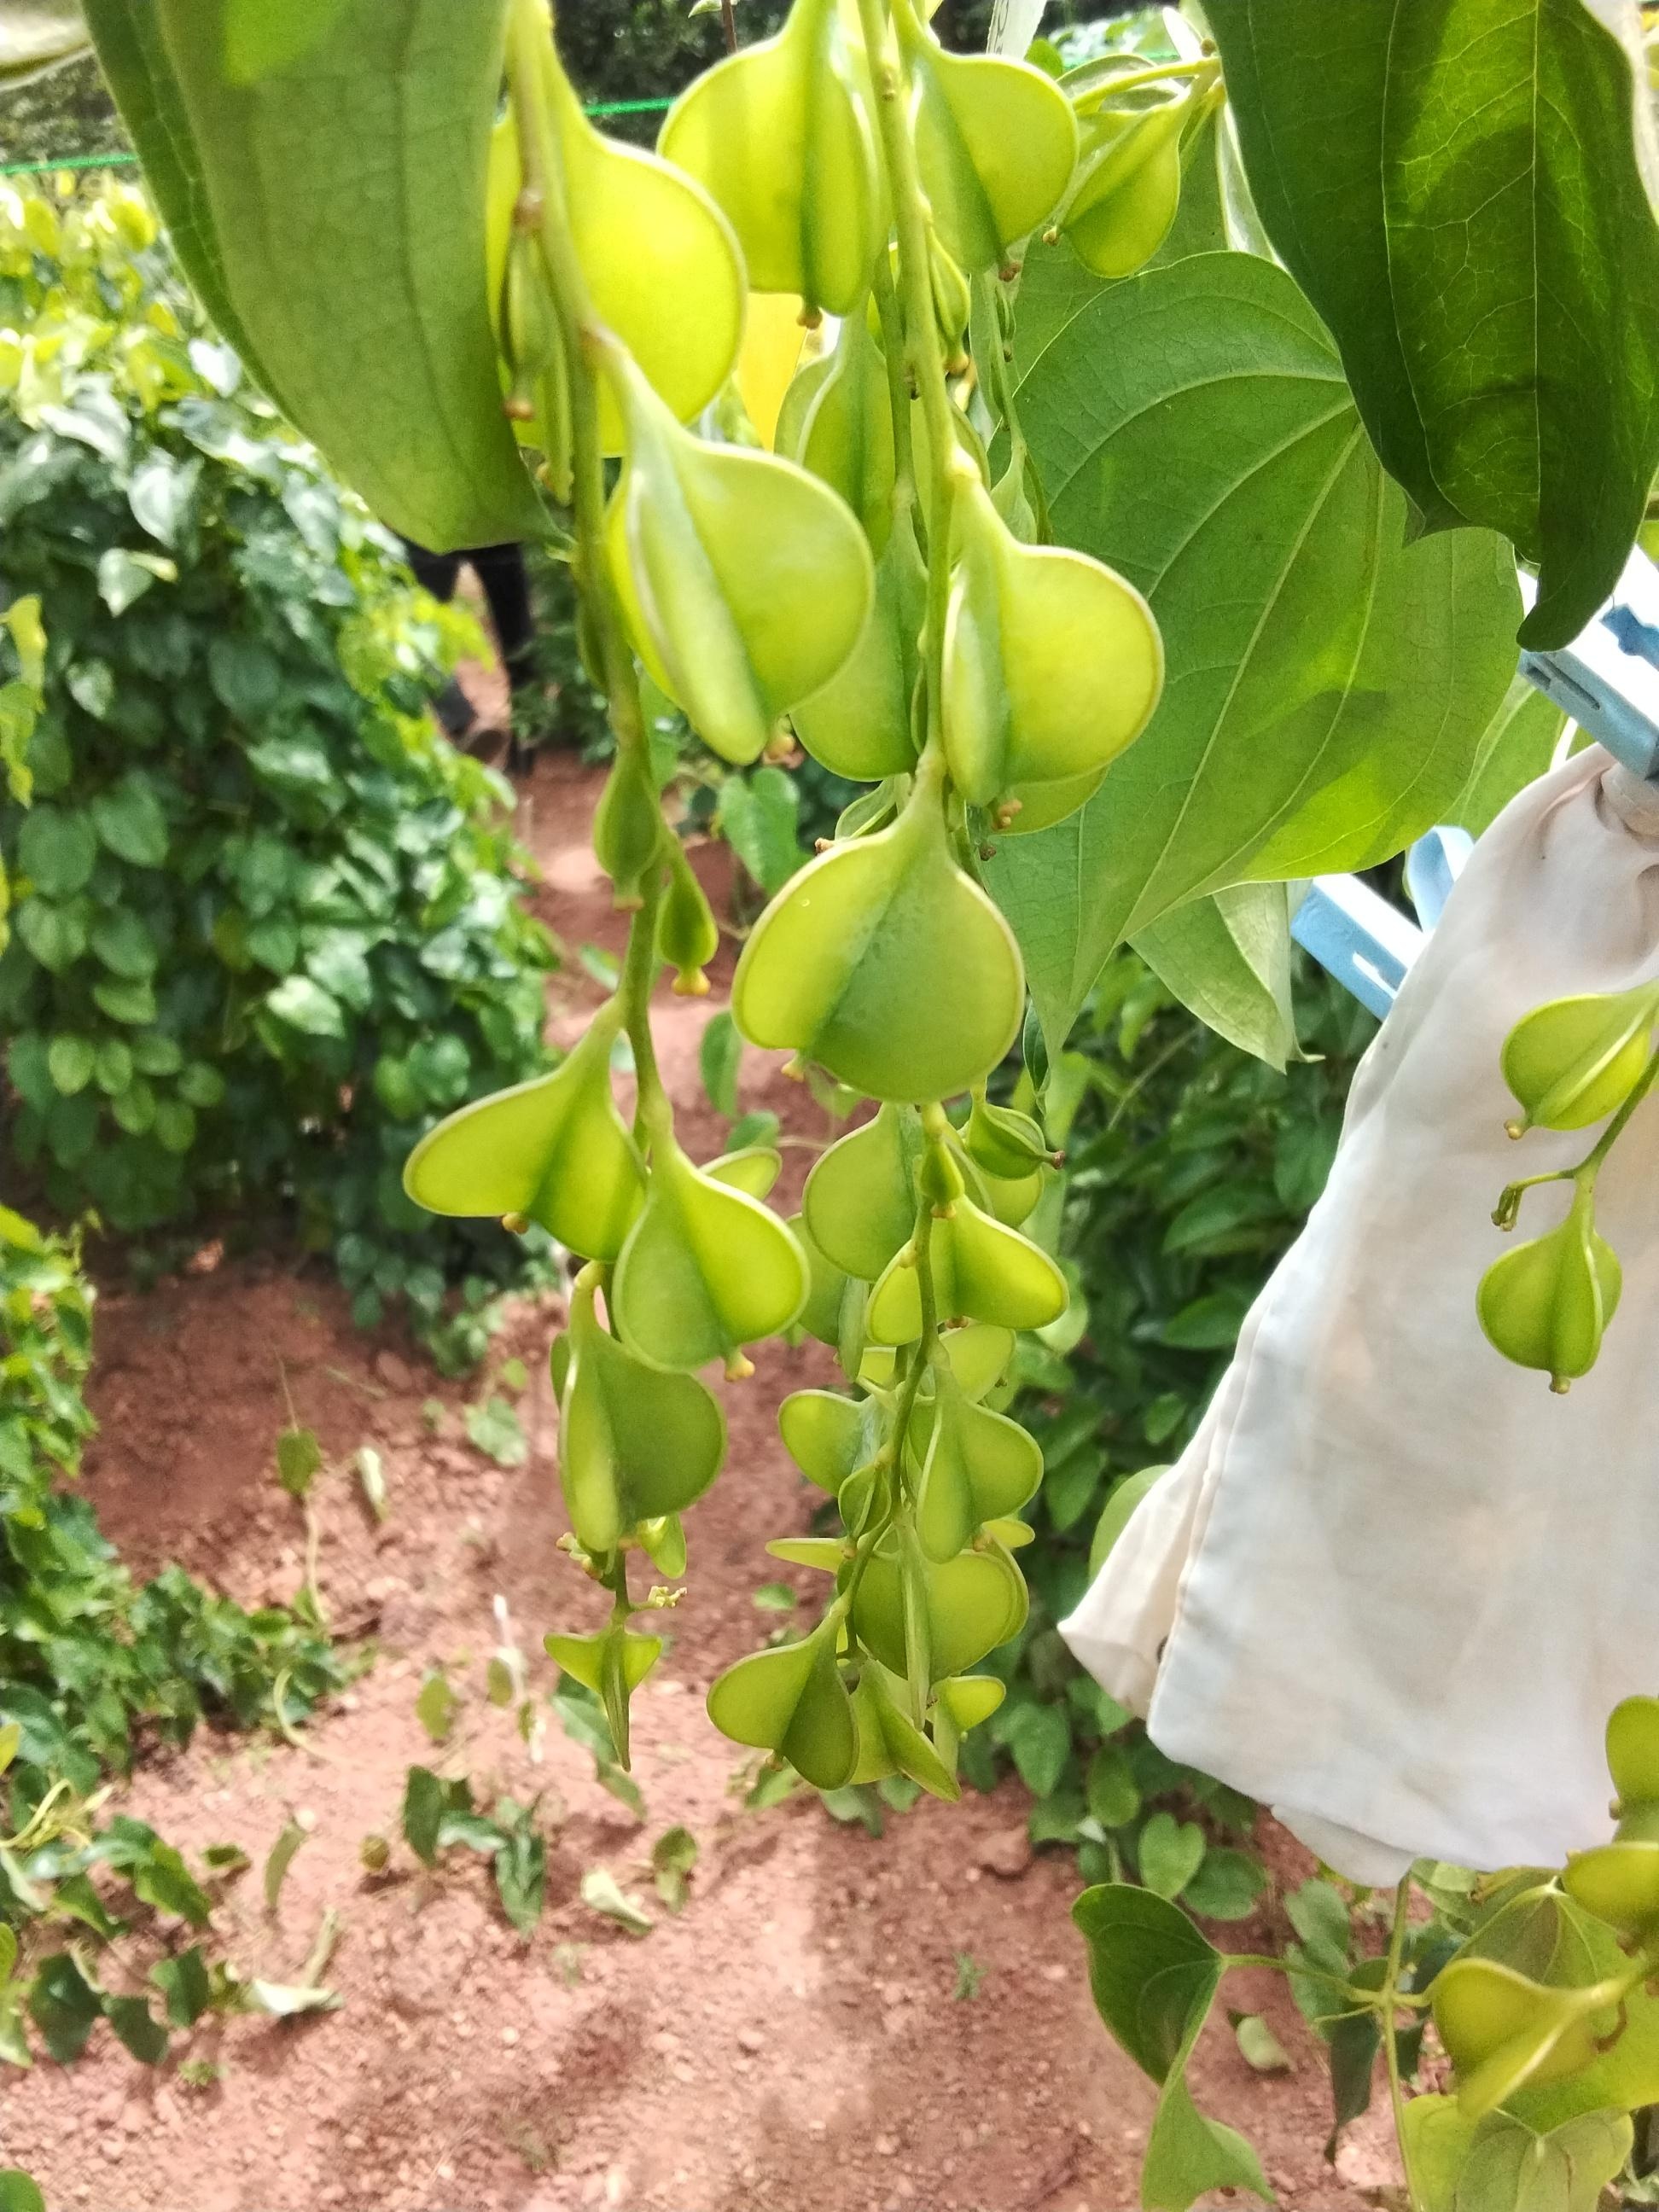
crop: yam
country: Nigeria
